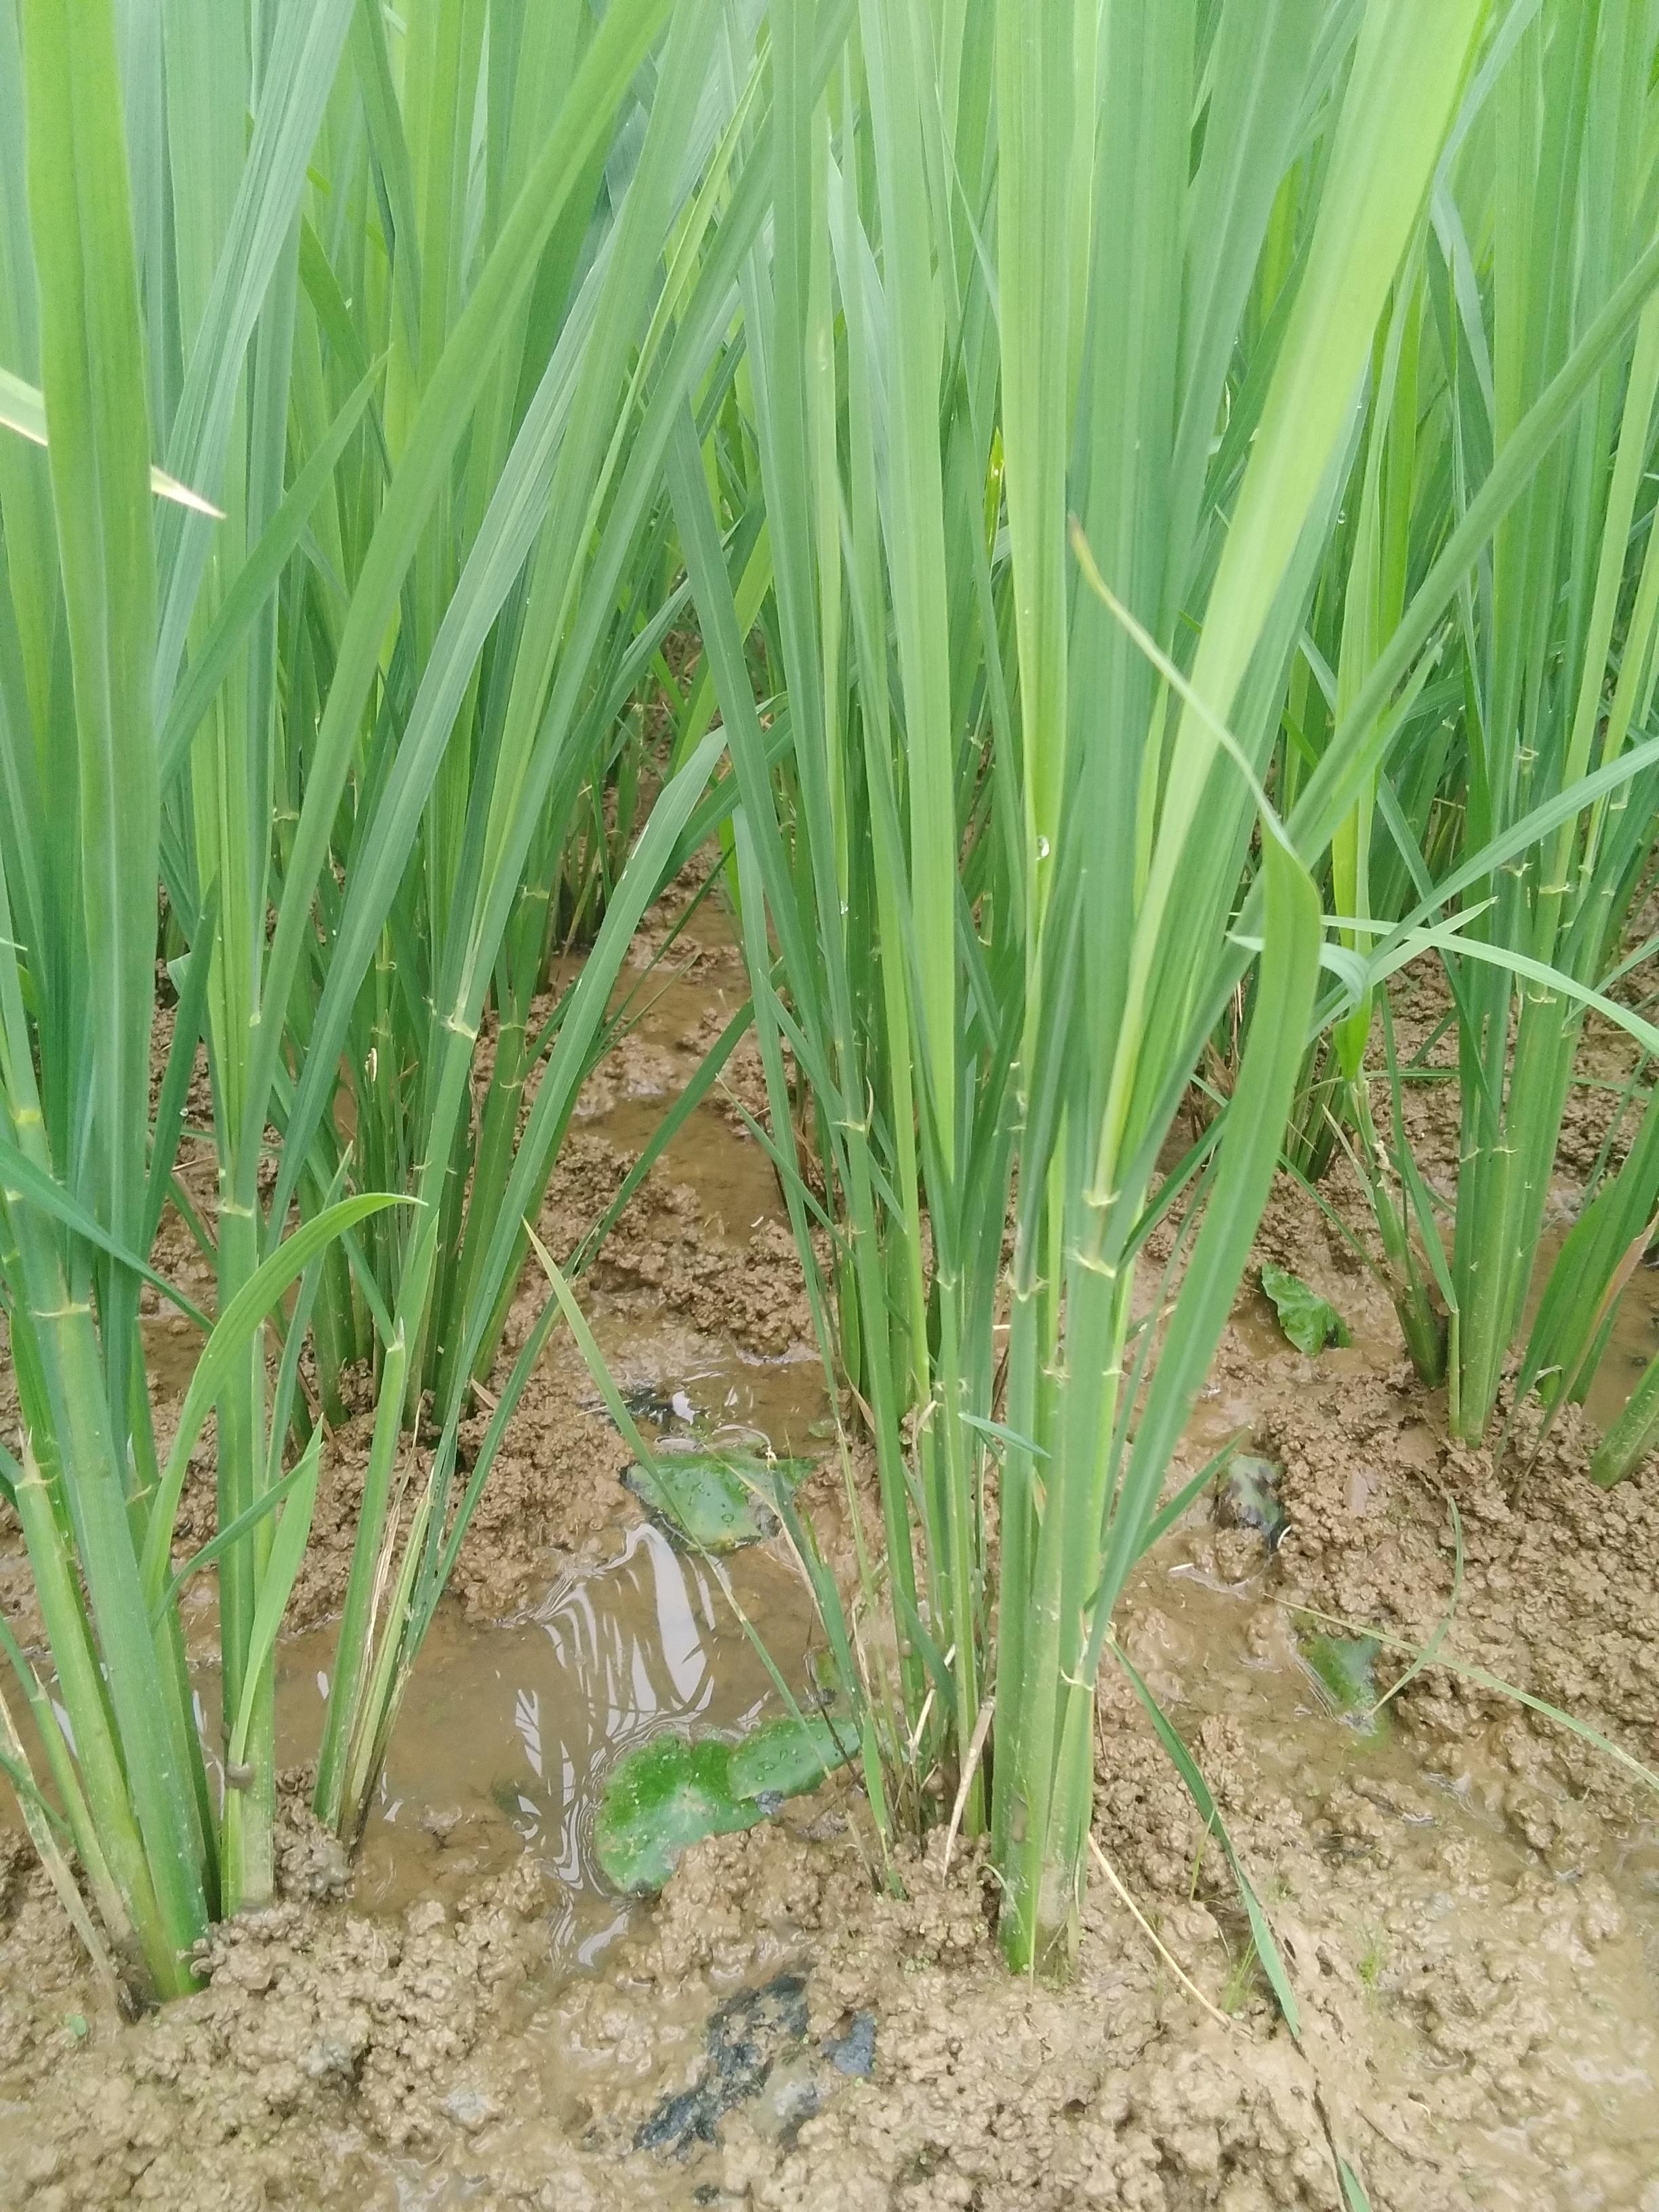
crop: rice
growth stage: vegetative
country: Nigeria
